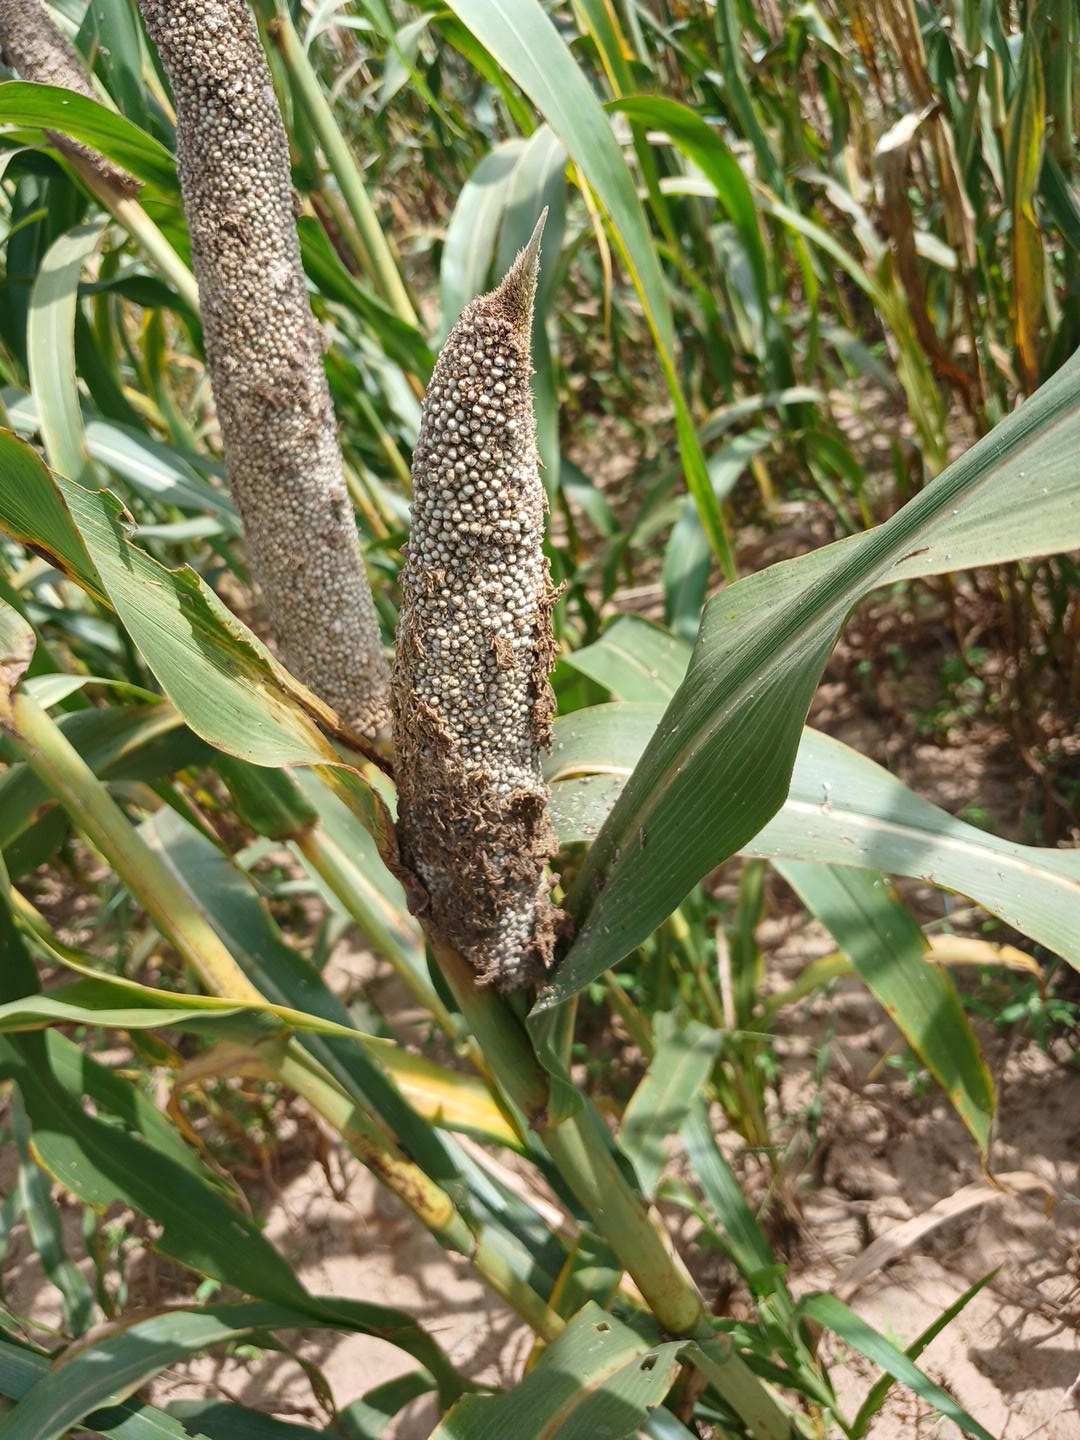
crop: pearl millet
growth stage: maturity
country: Senegal
